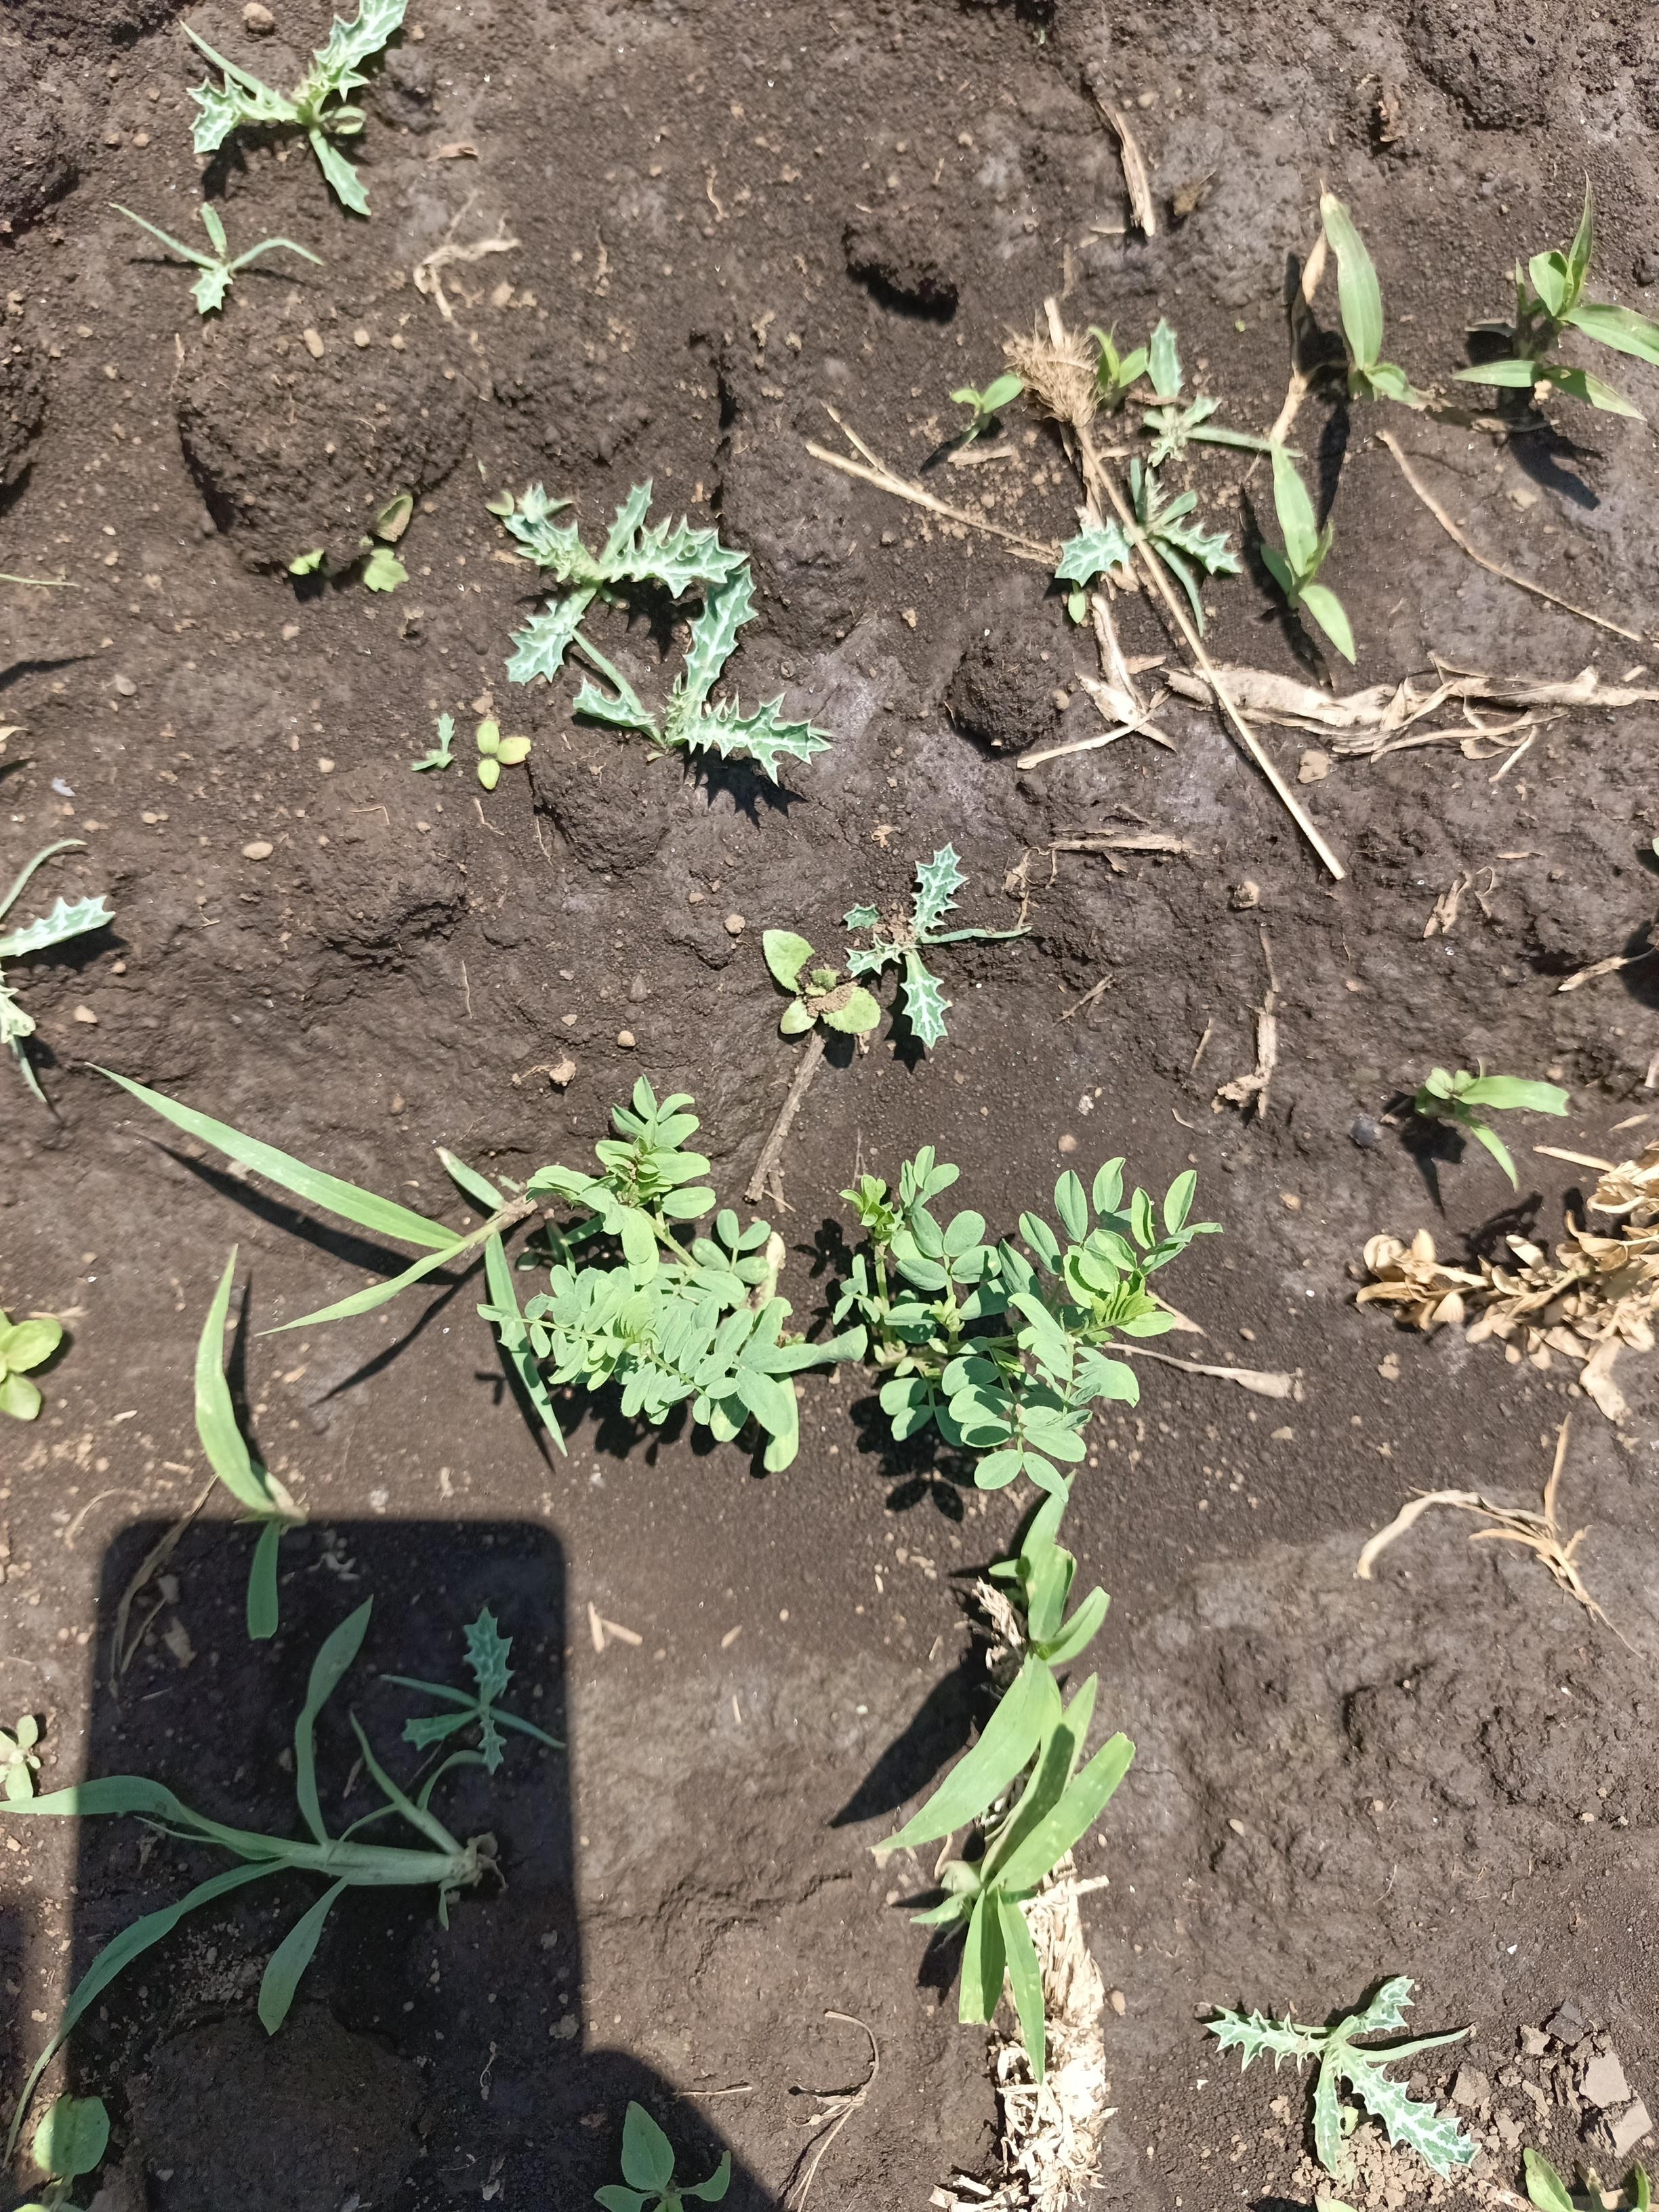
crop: lentil
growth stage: vegetative
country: Tanzania
